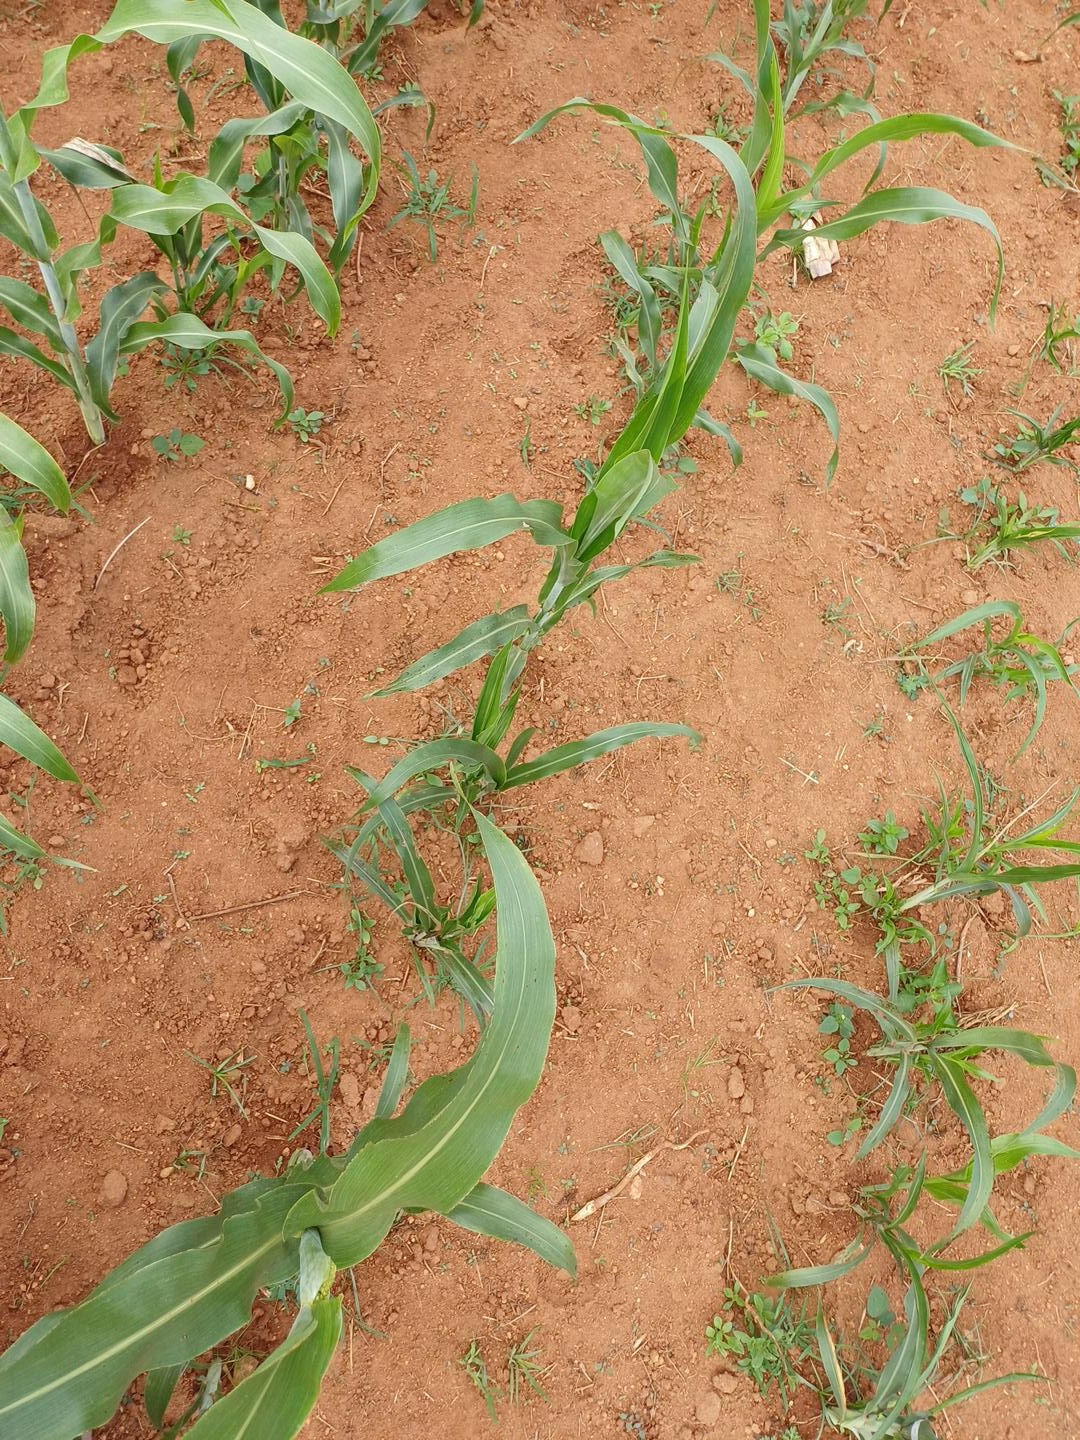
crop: sorghum
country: Kenya
